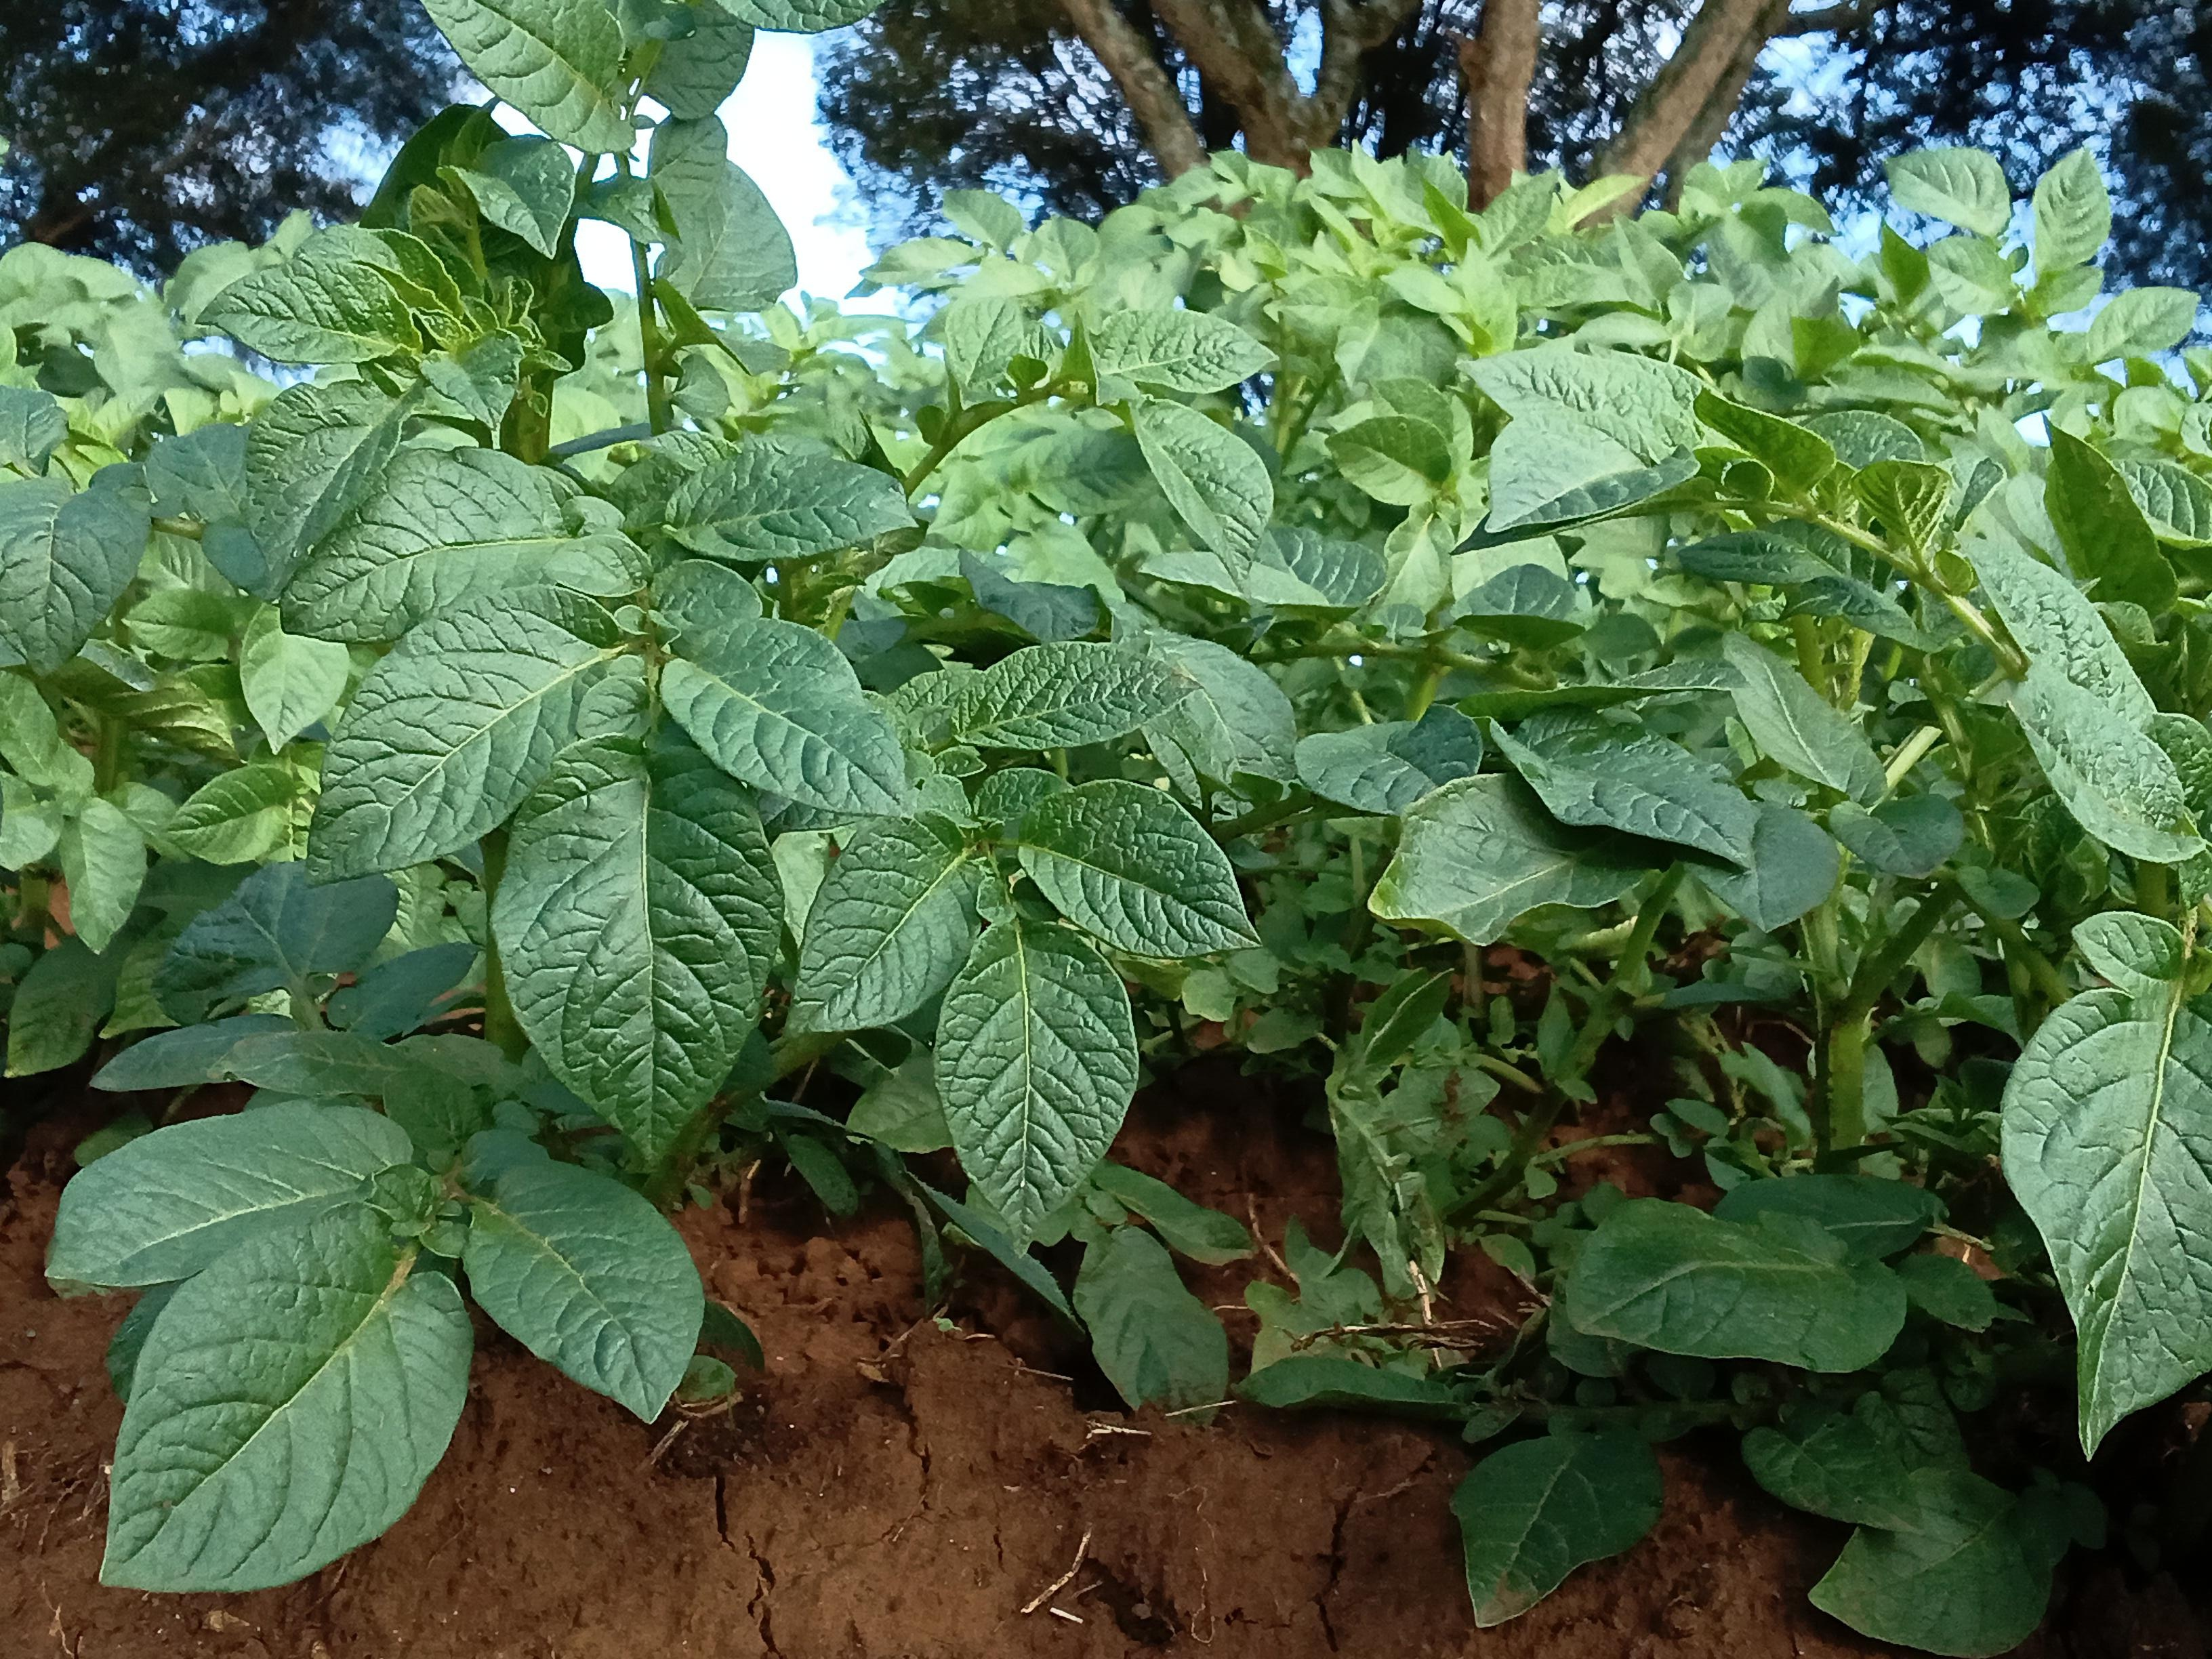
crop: potato
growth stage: vegetative
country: Kenya
